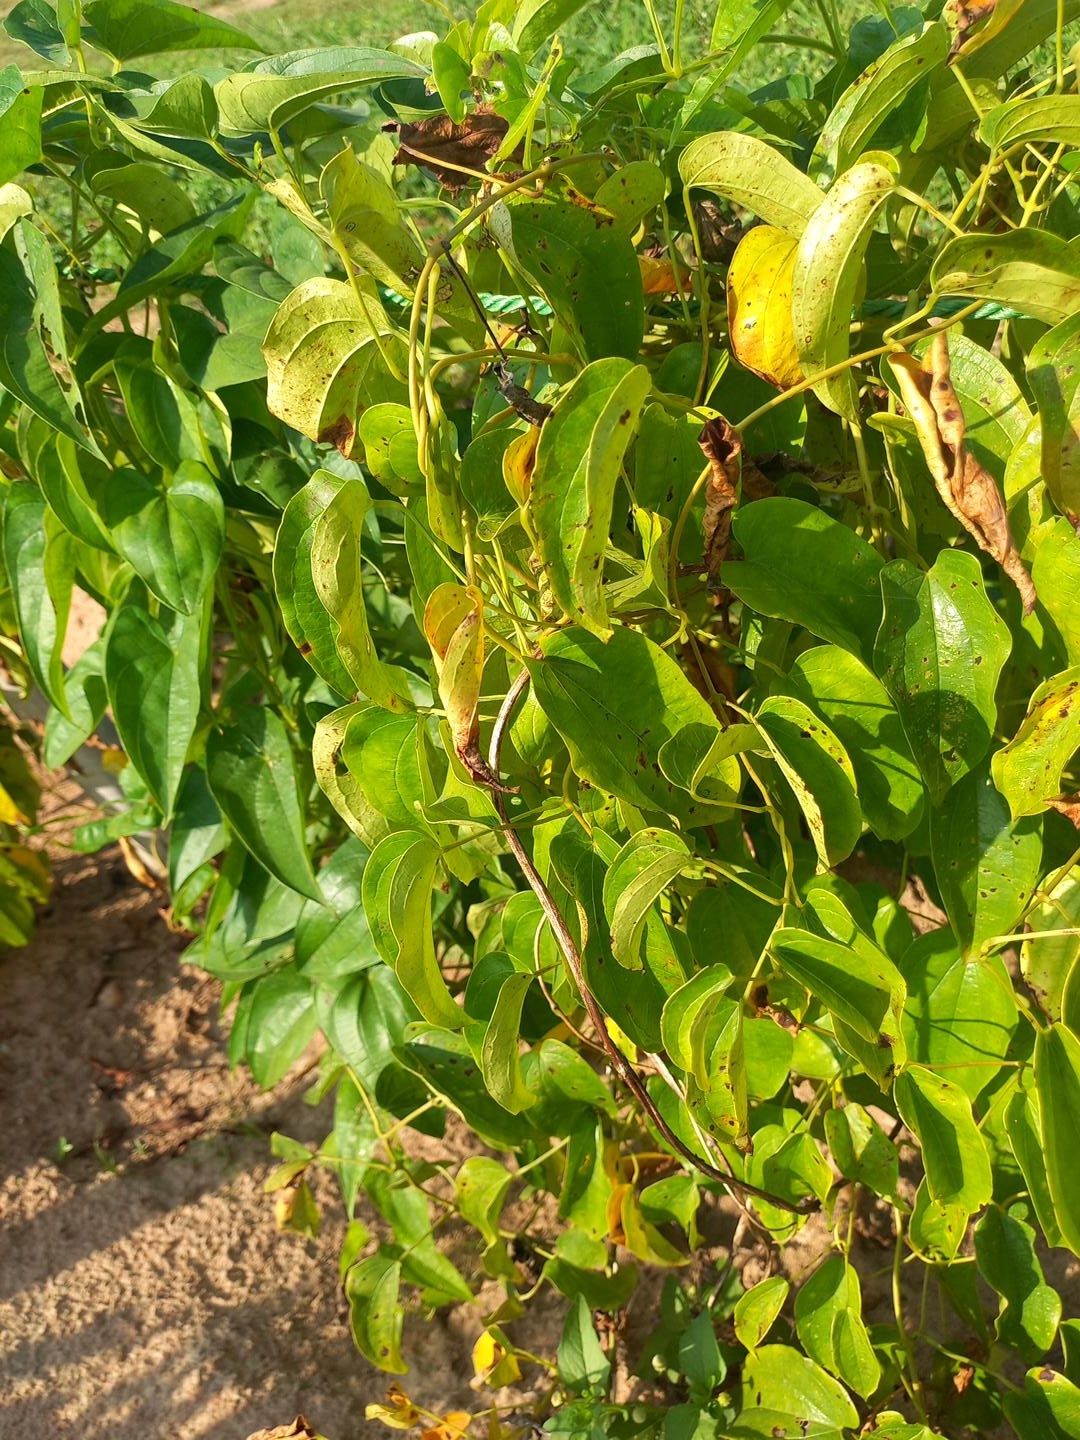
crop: yam
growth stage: maturity
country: Nigeria
